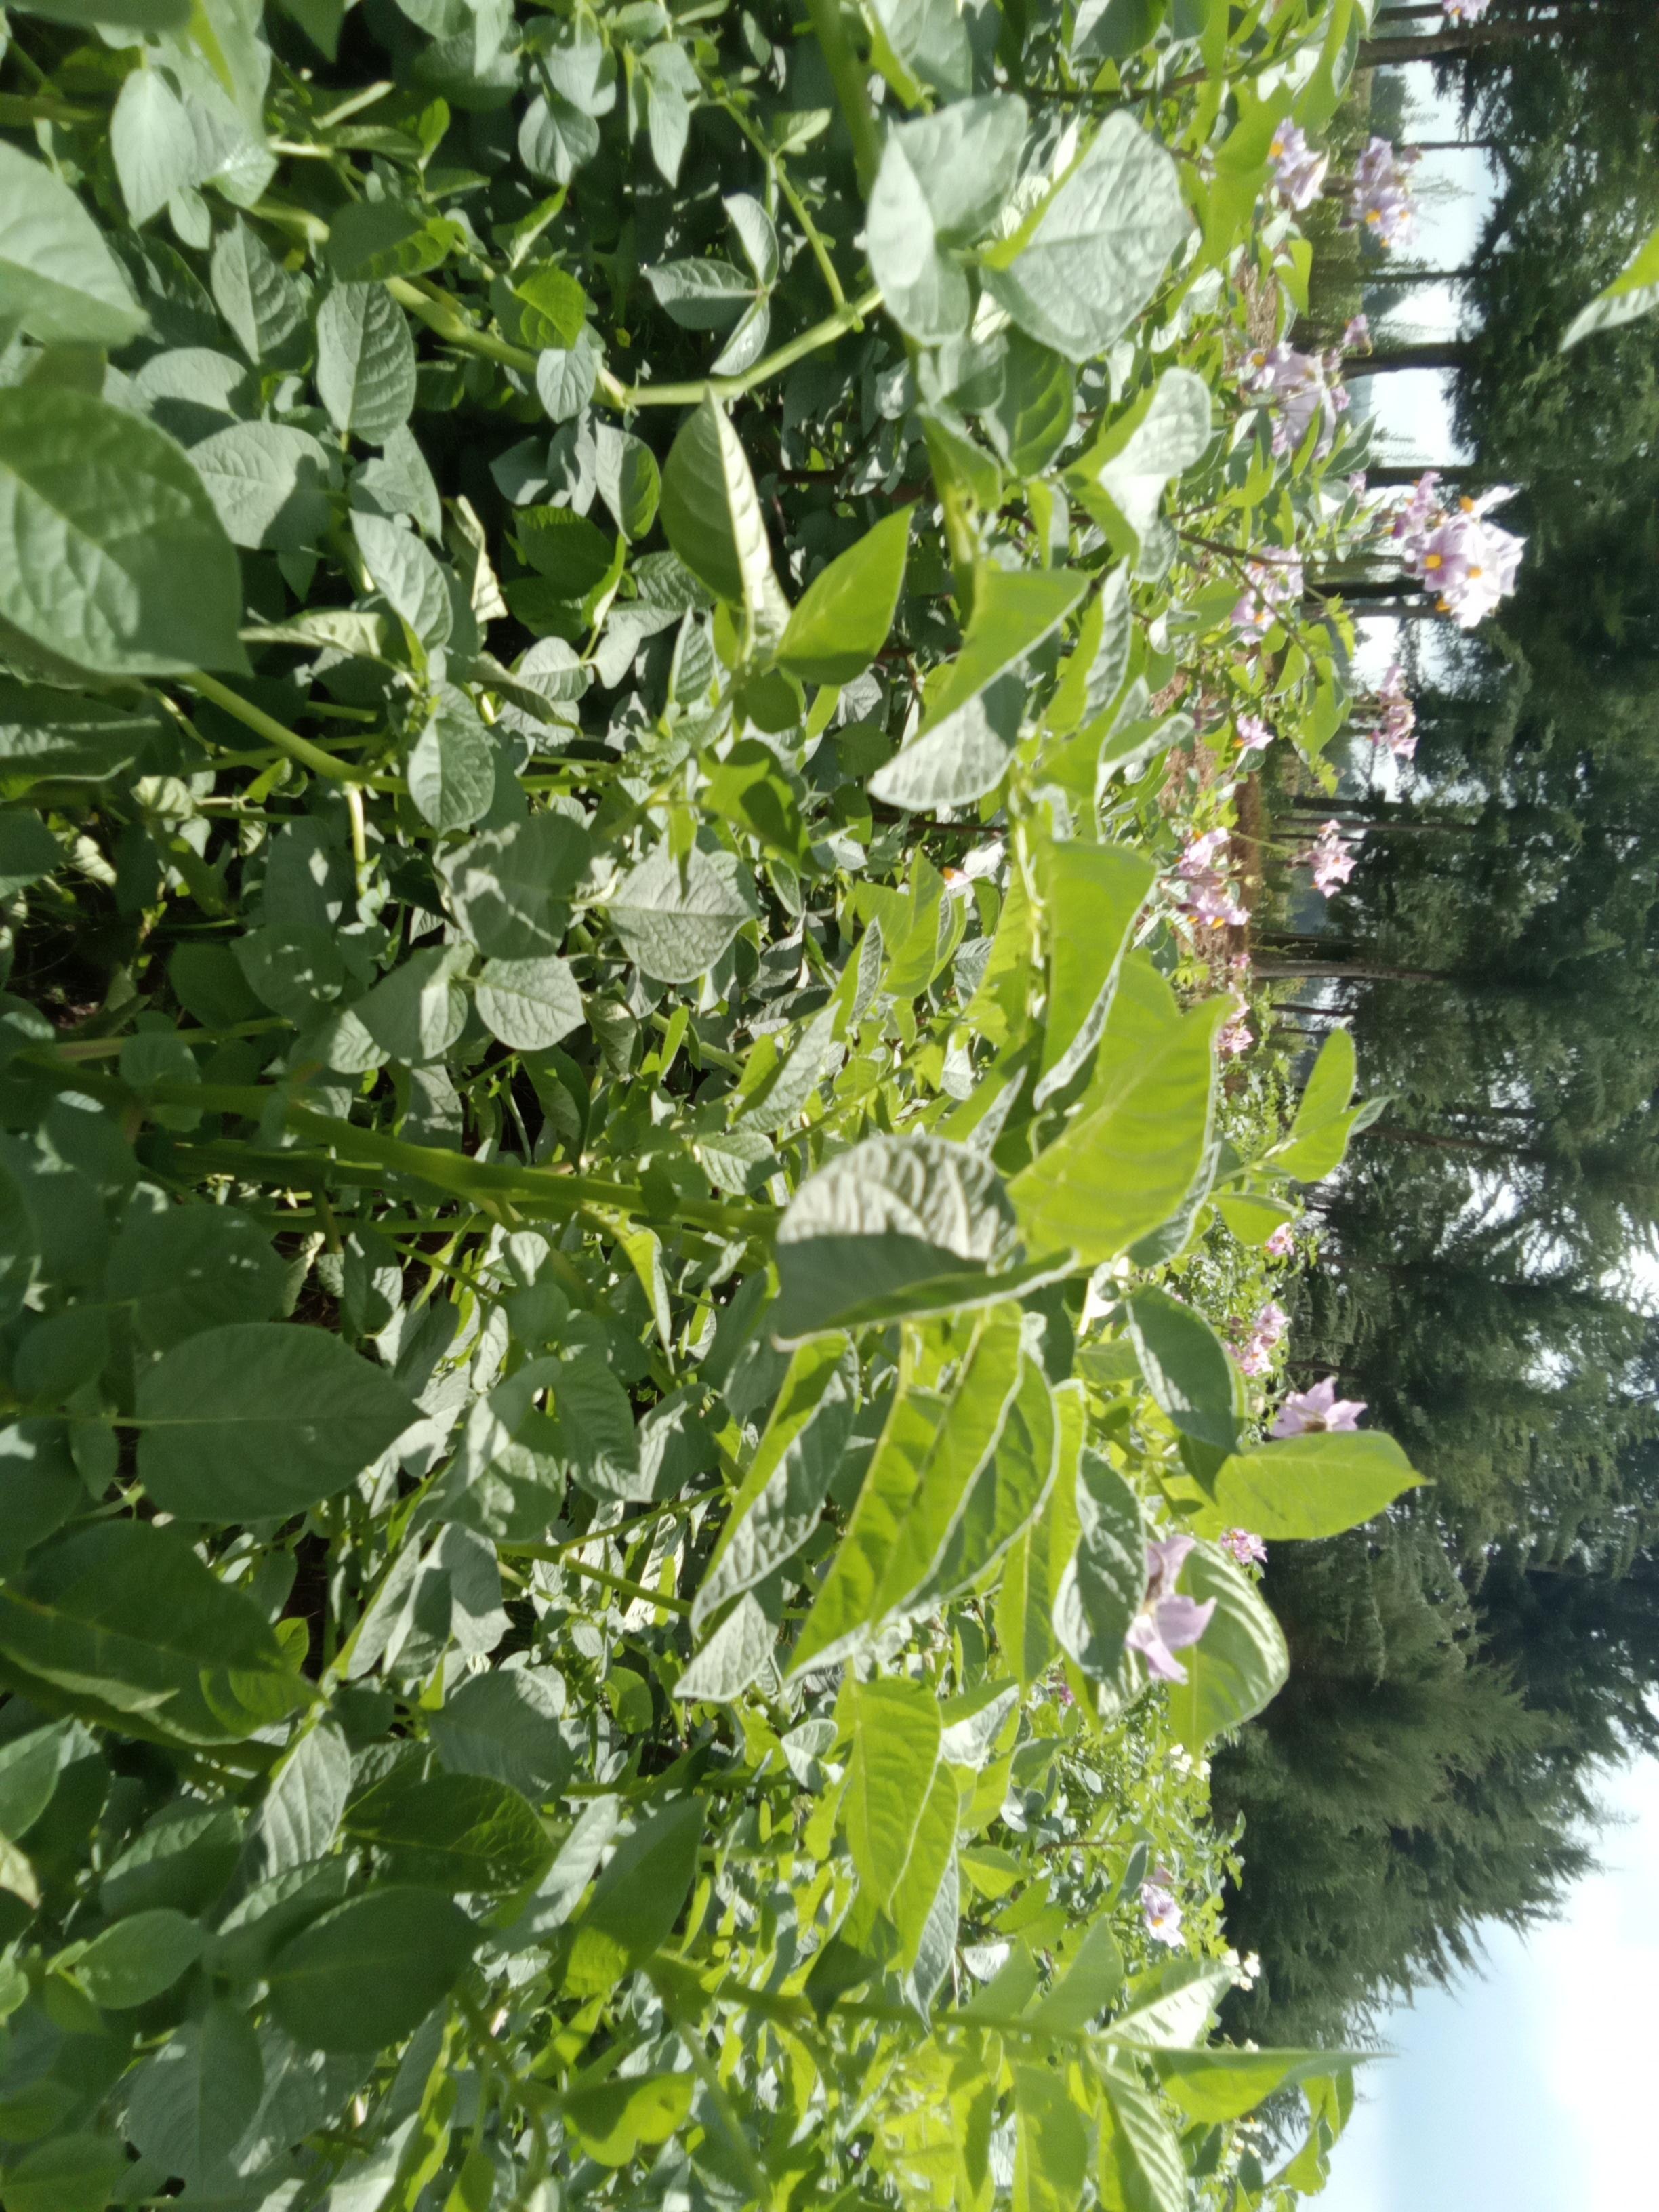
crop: potato
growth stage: flowering
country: Kenya
